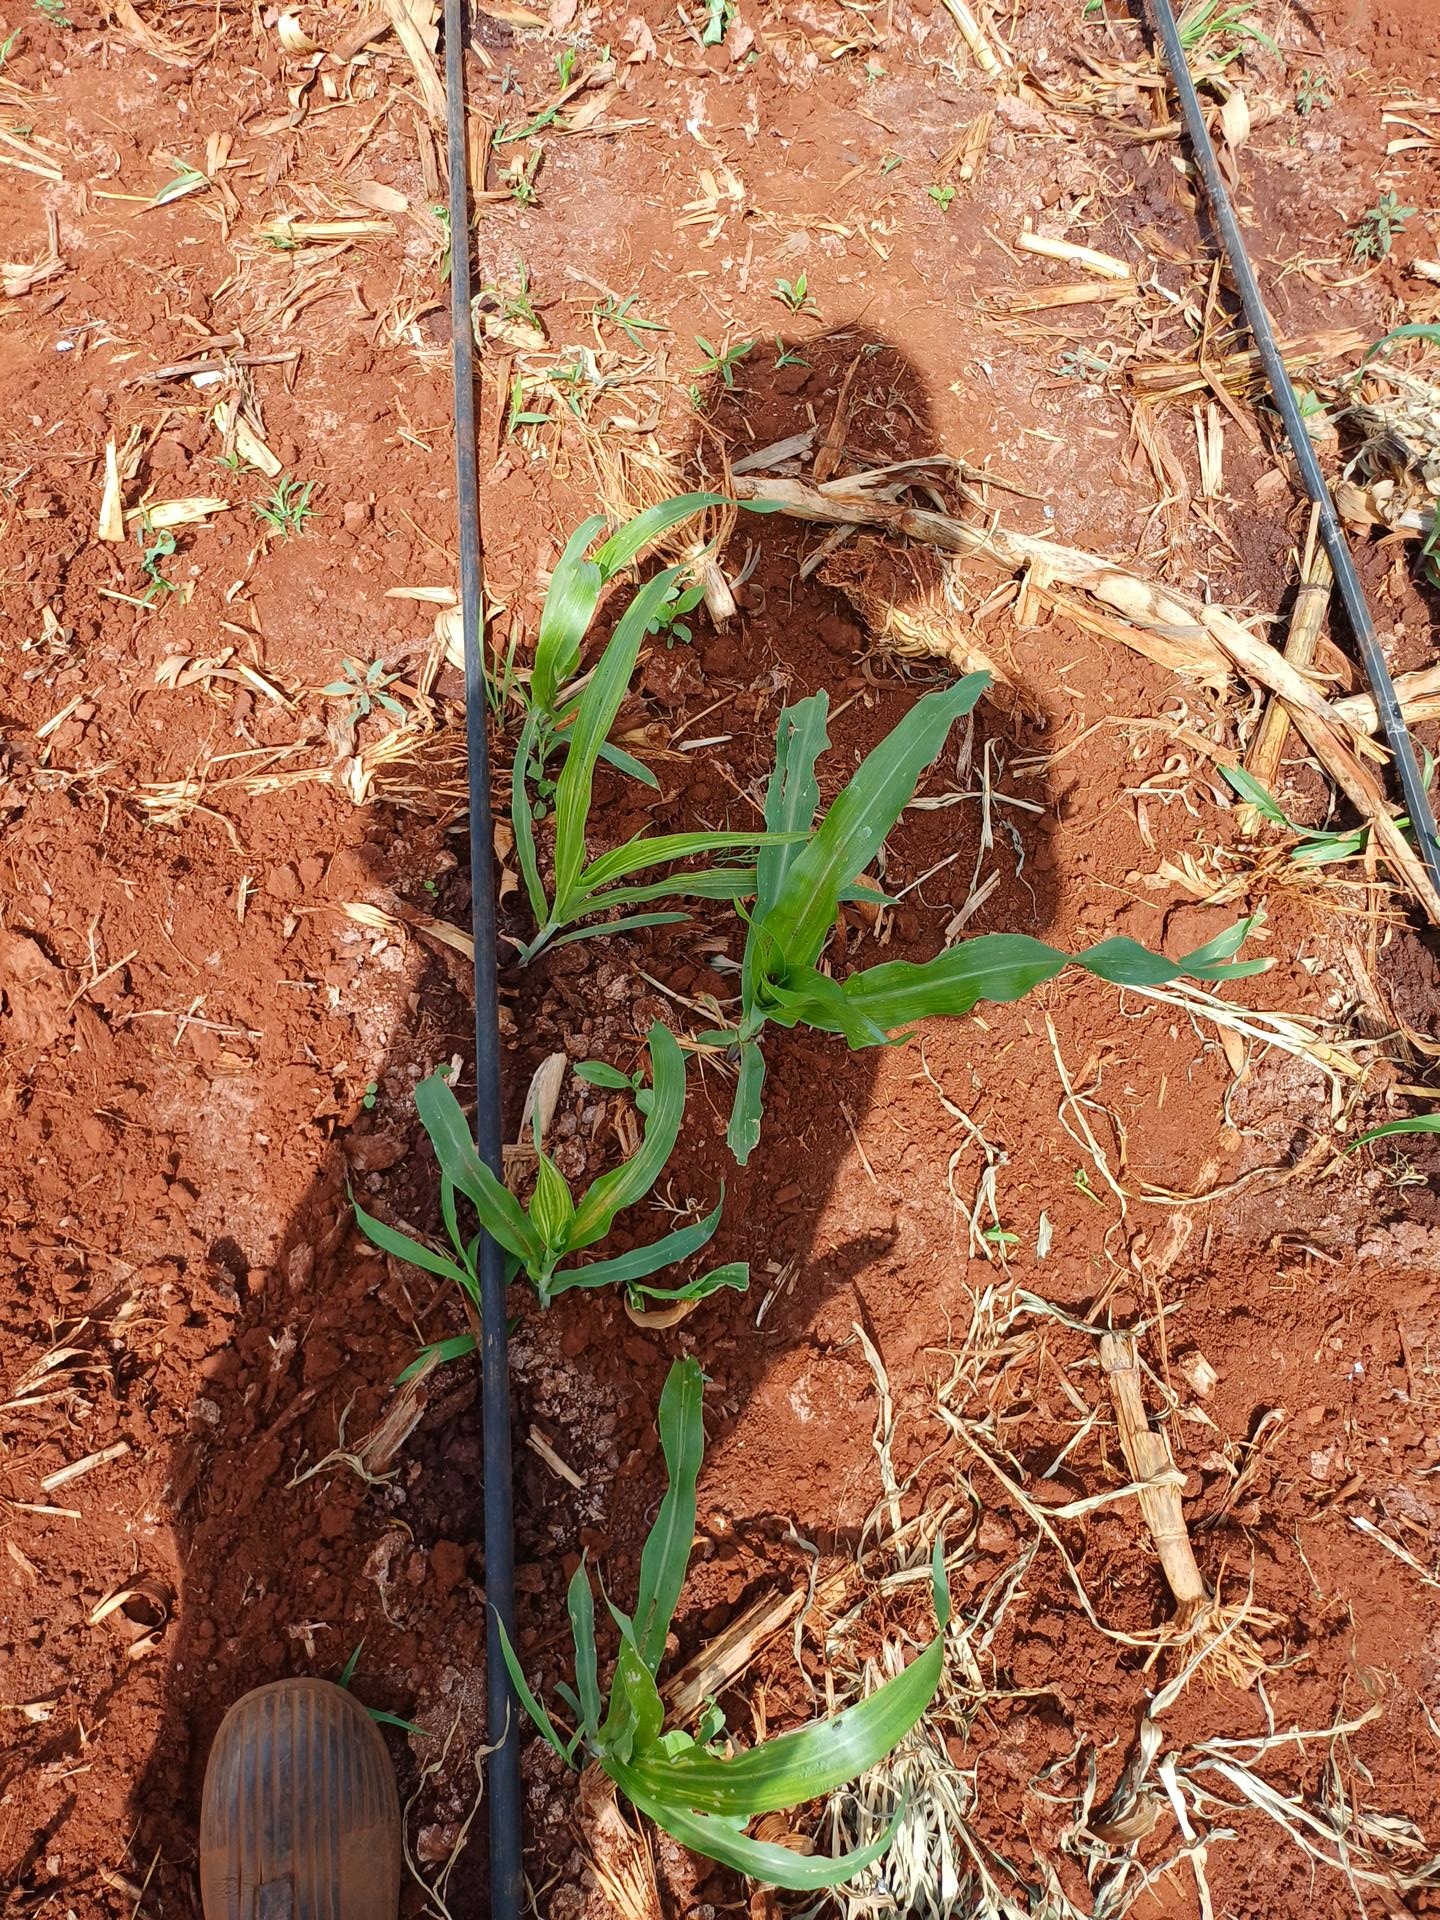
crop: sorghum
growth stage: vegetative
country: Kenya
